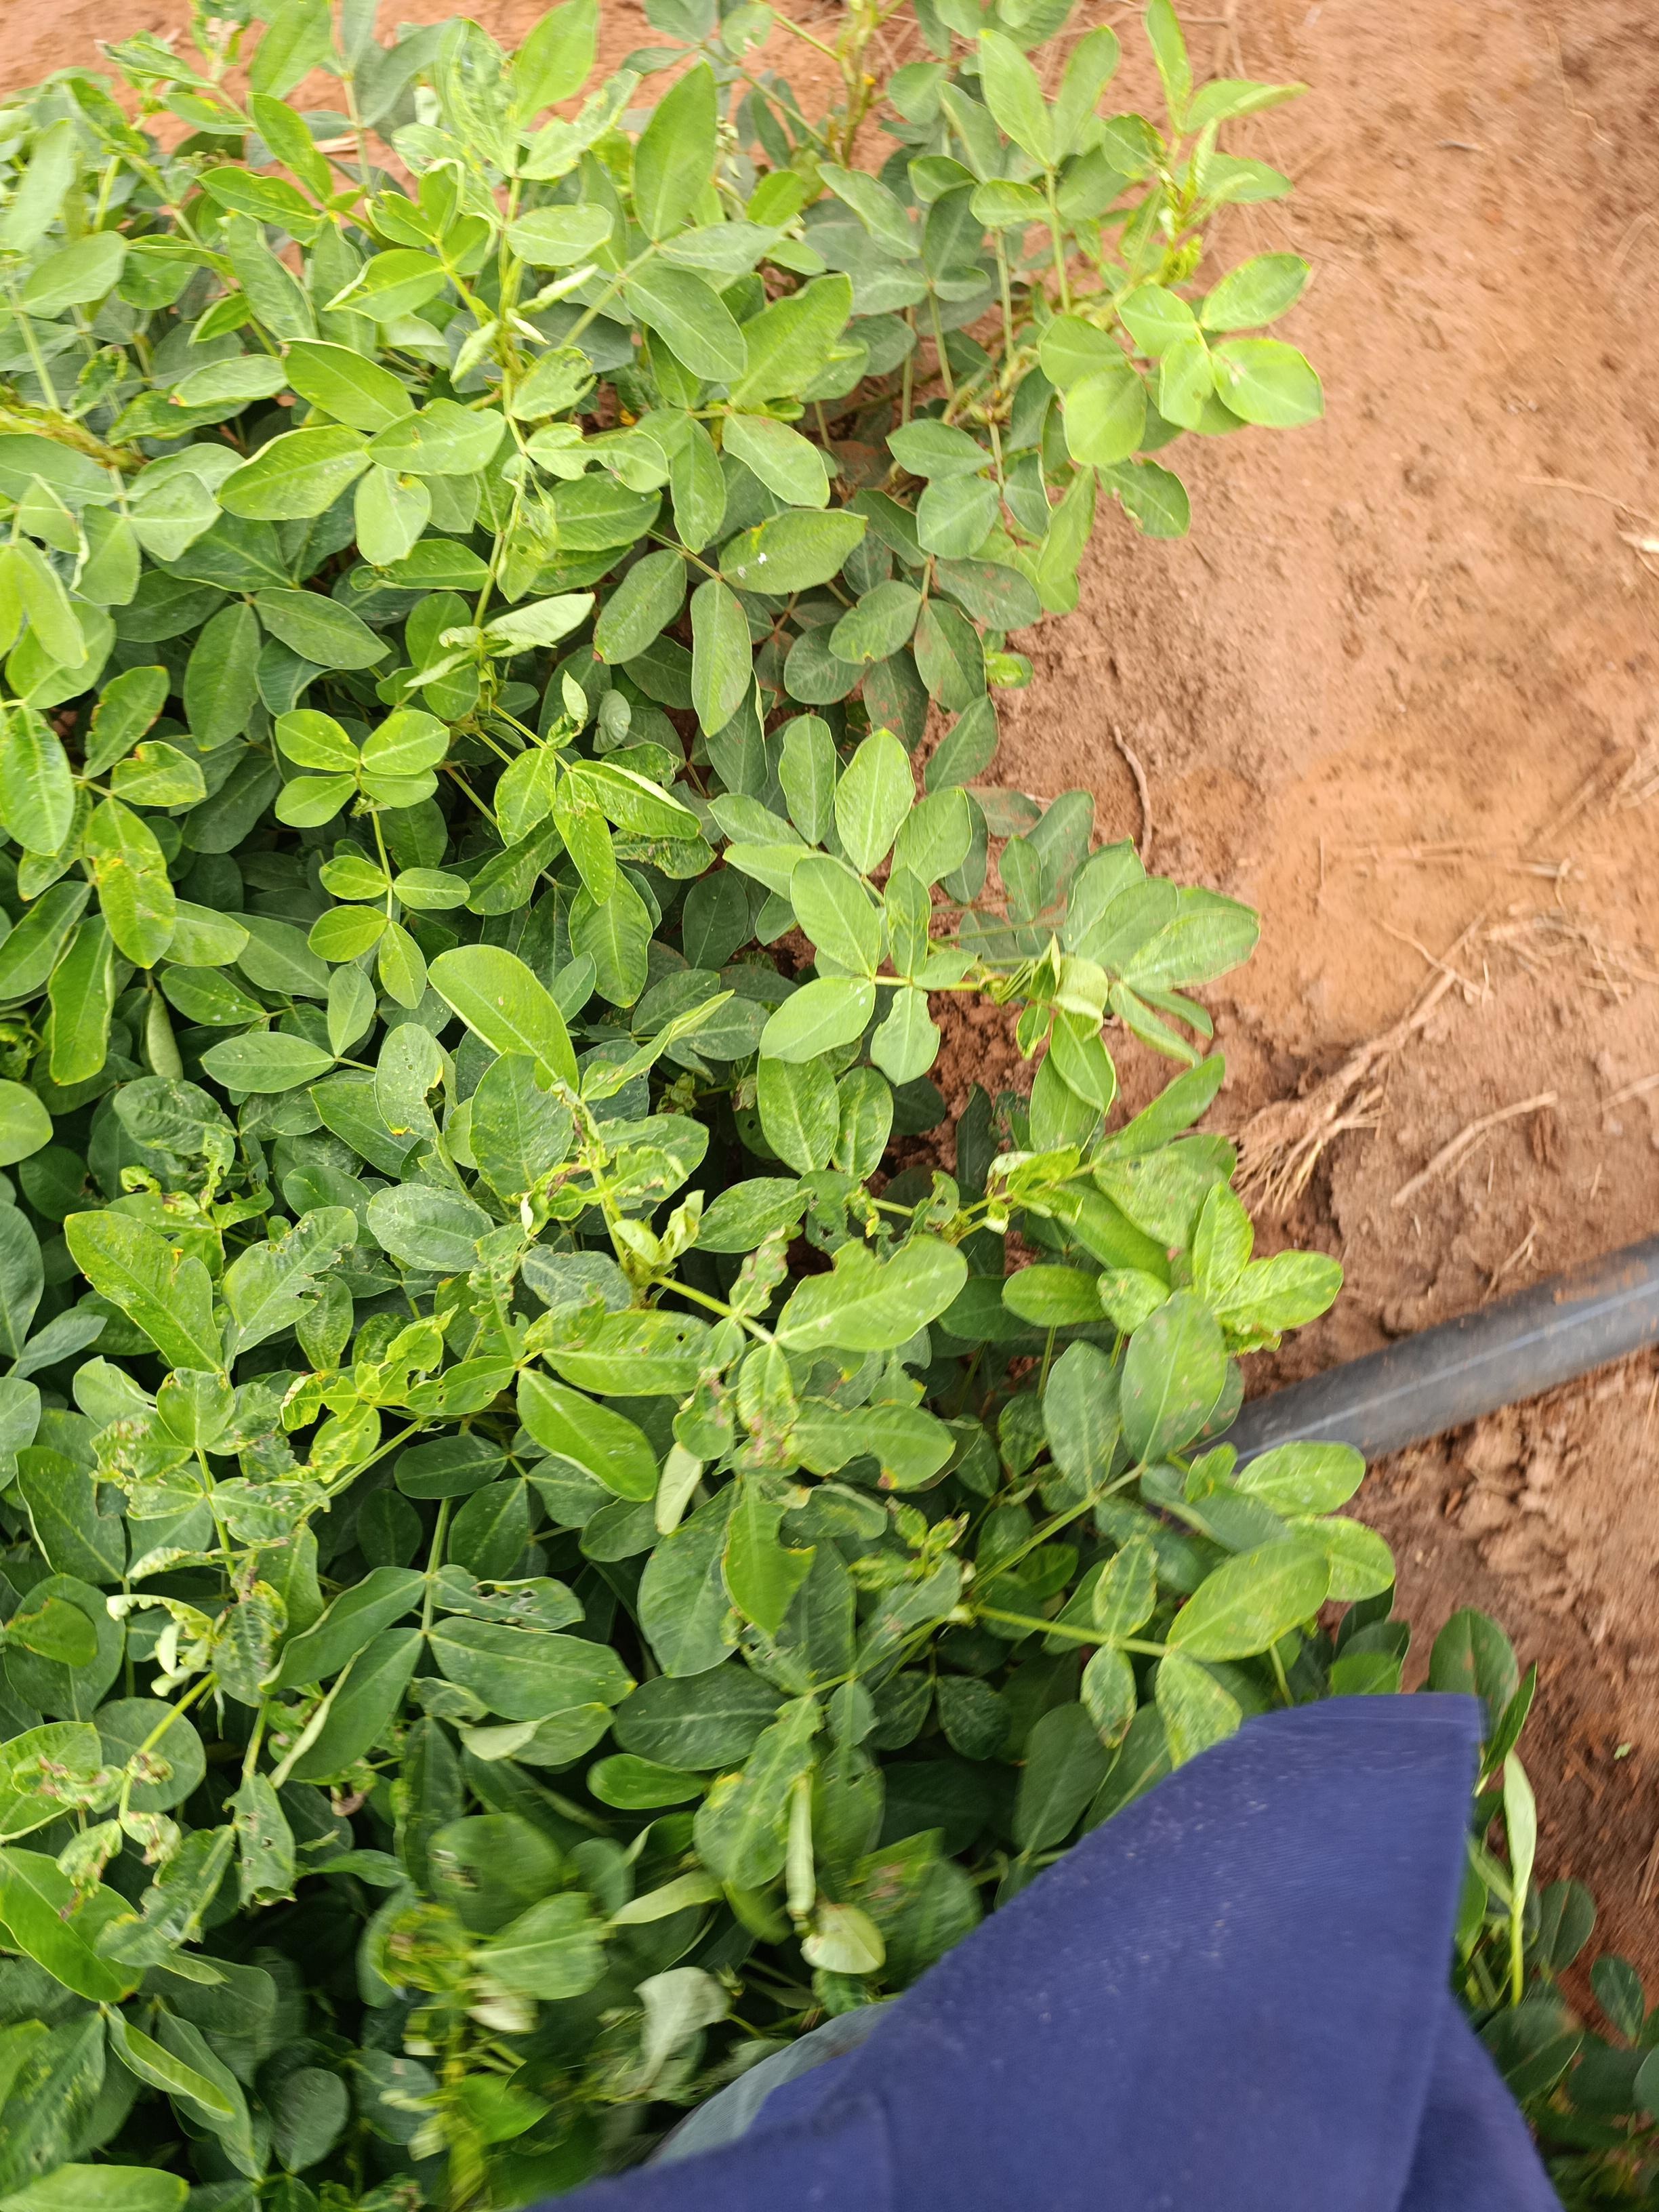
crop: groundnut
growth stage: pegging
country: Kenya
